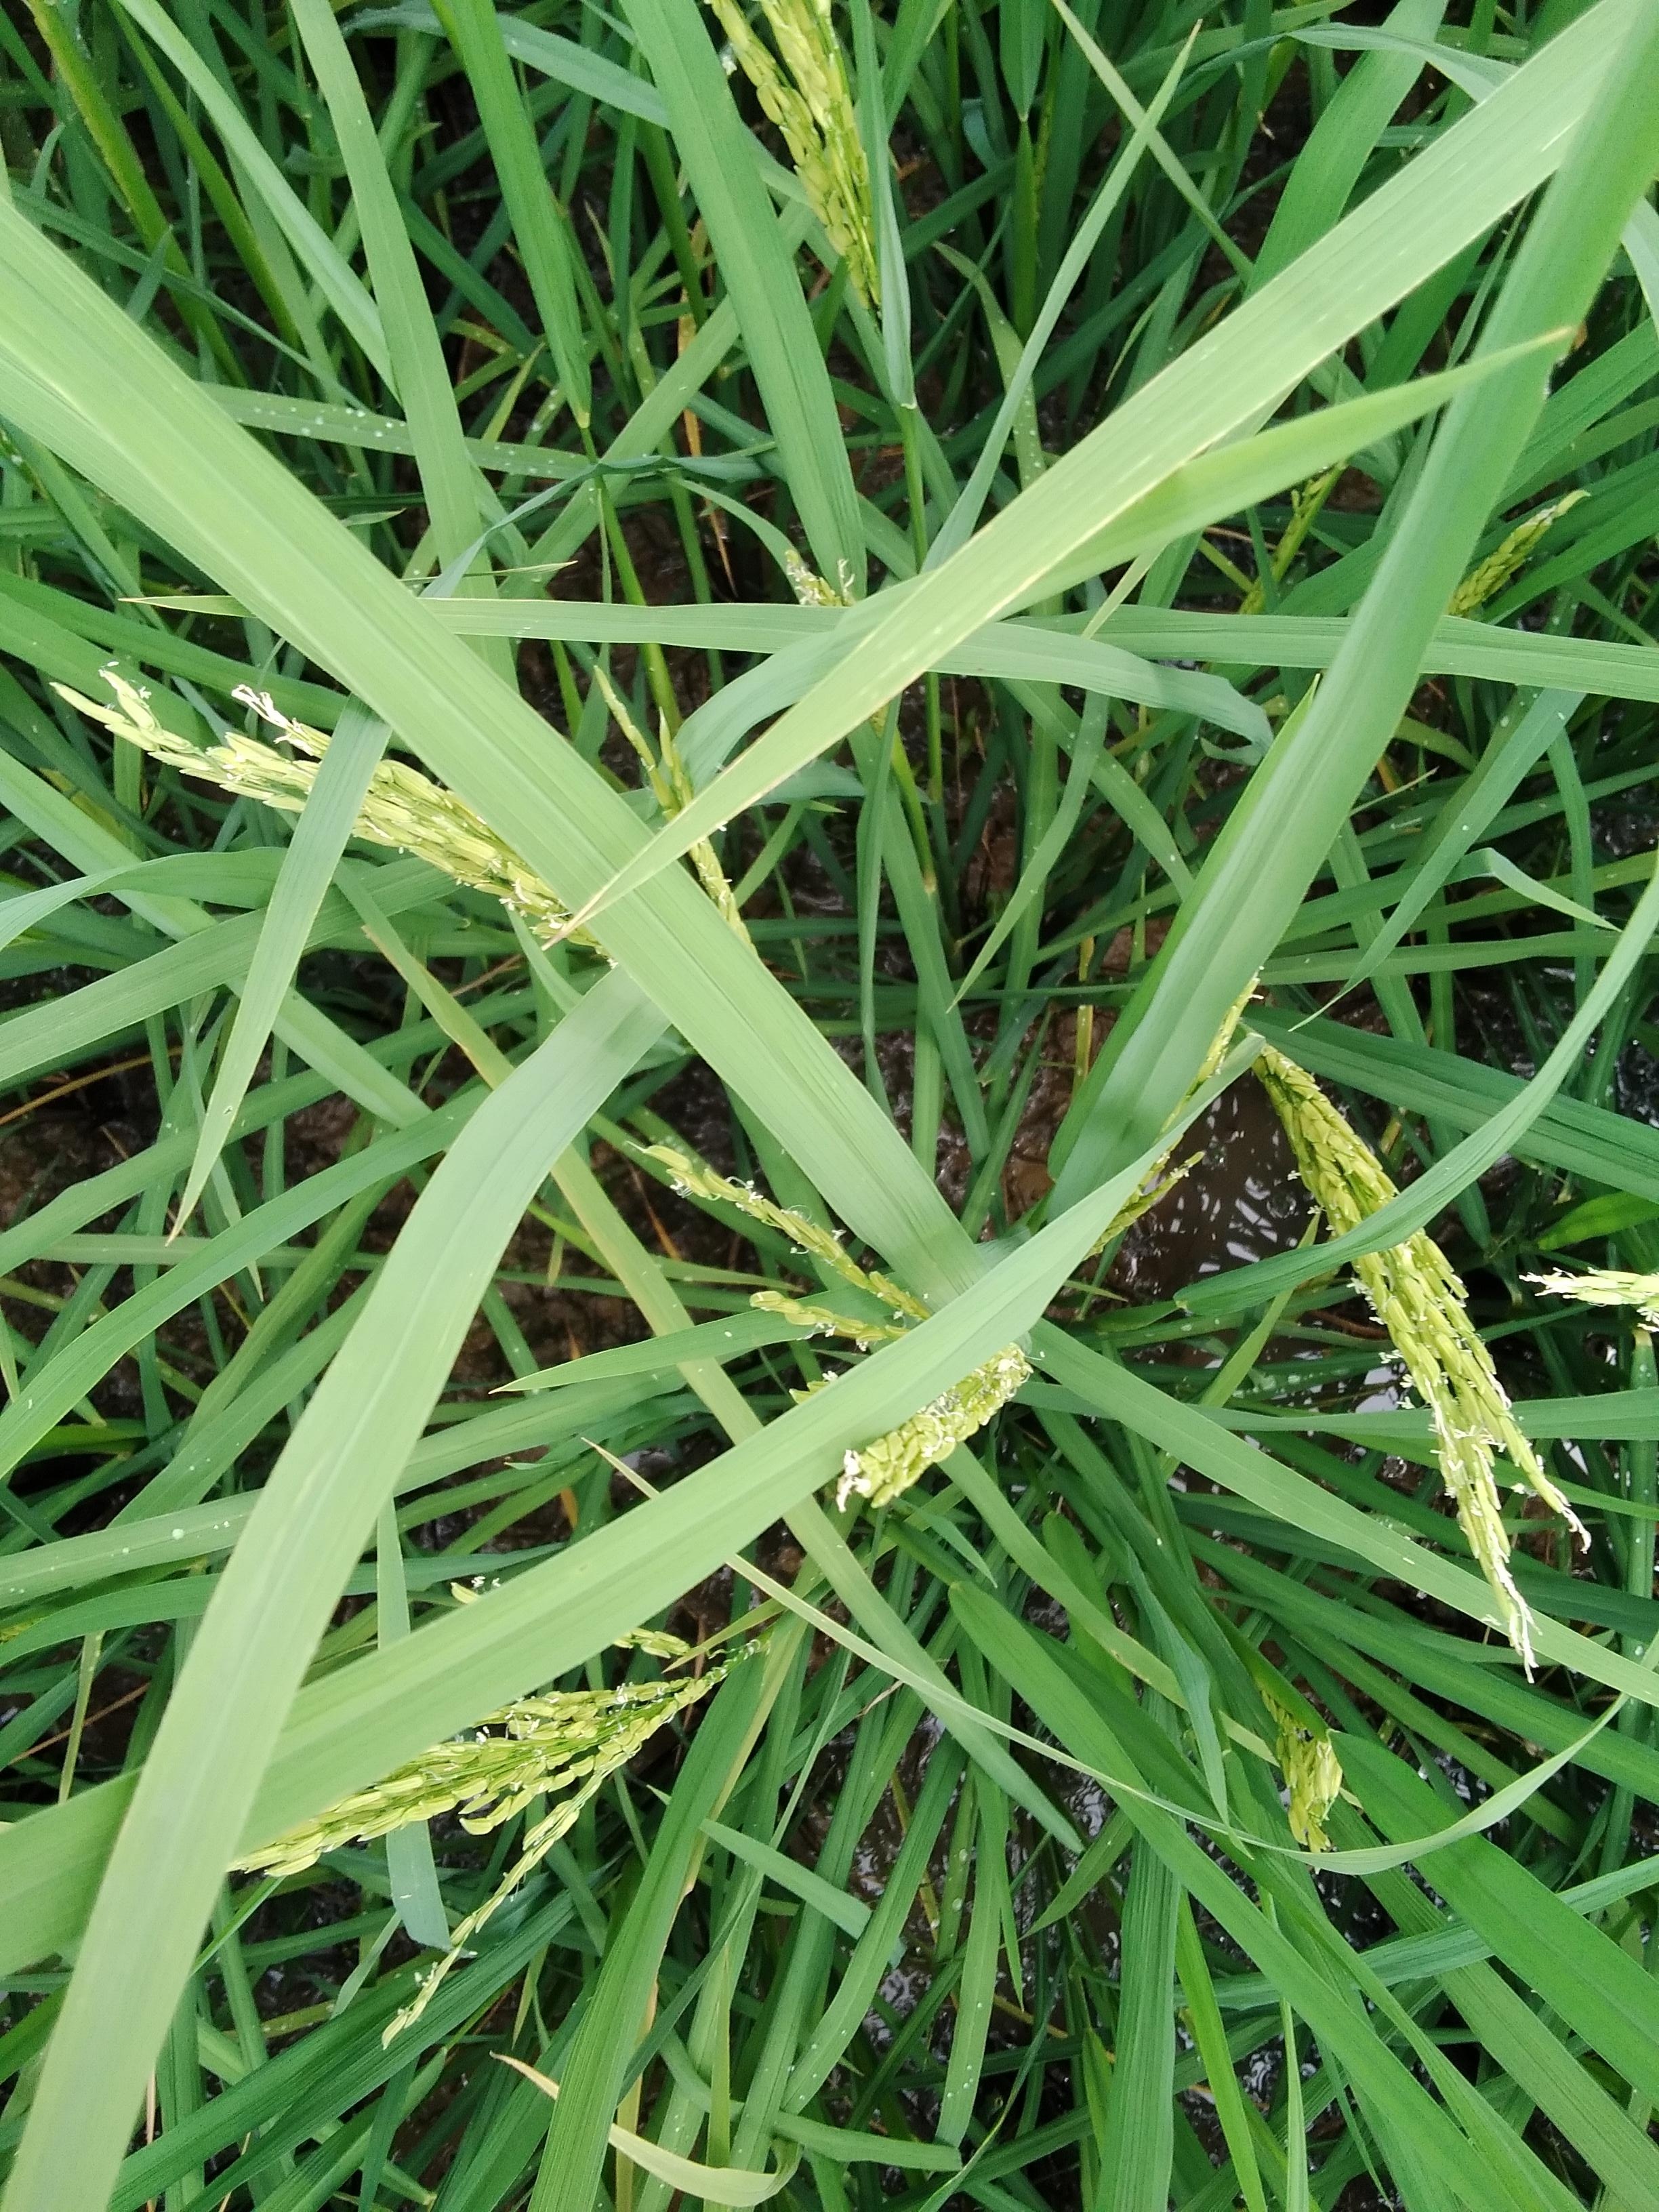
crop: rice
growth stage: flowering
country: Nigeria
